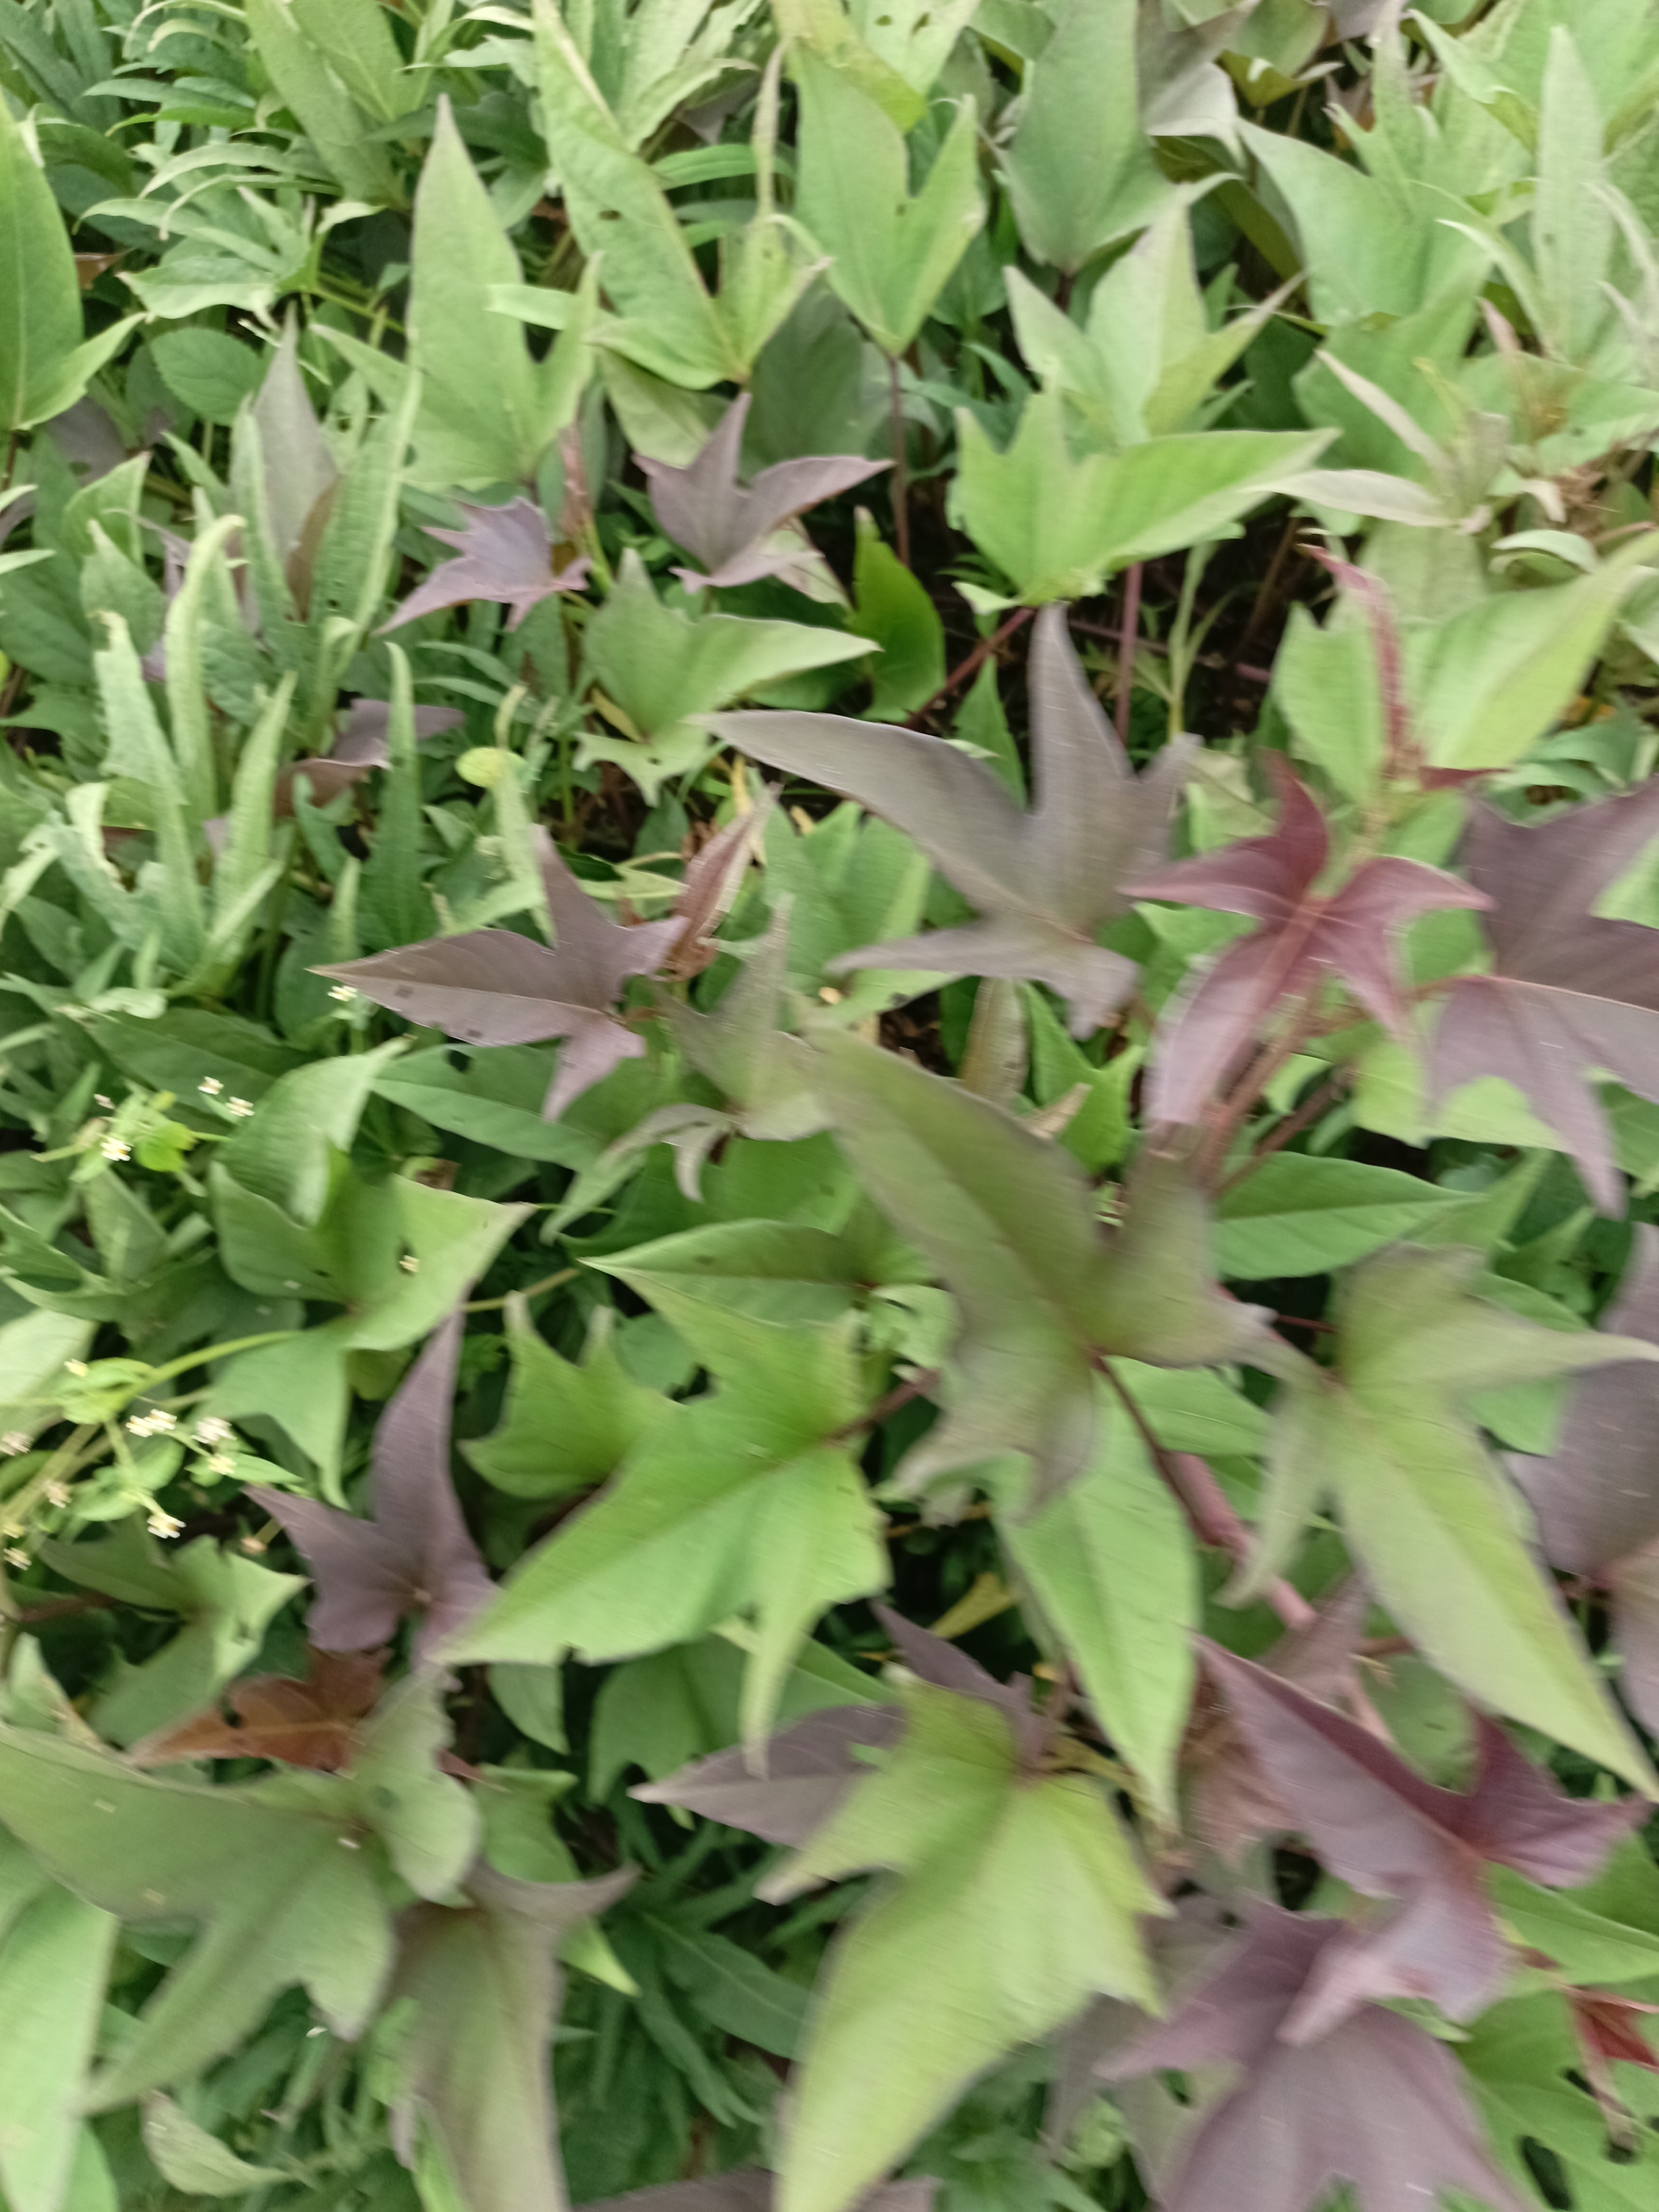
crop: sweet potato
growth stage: flowering
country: Tanzania
